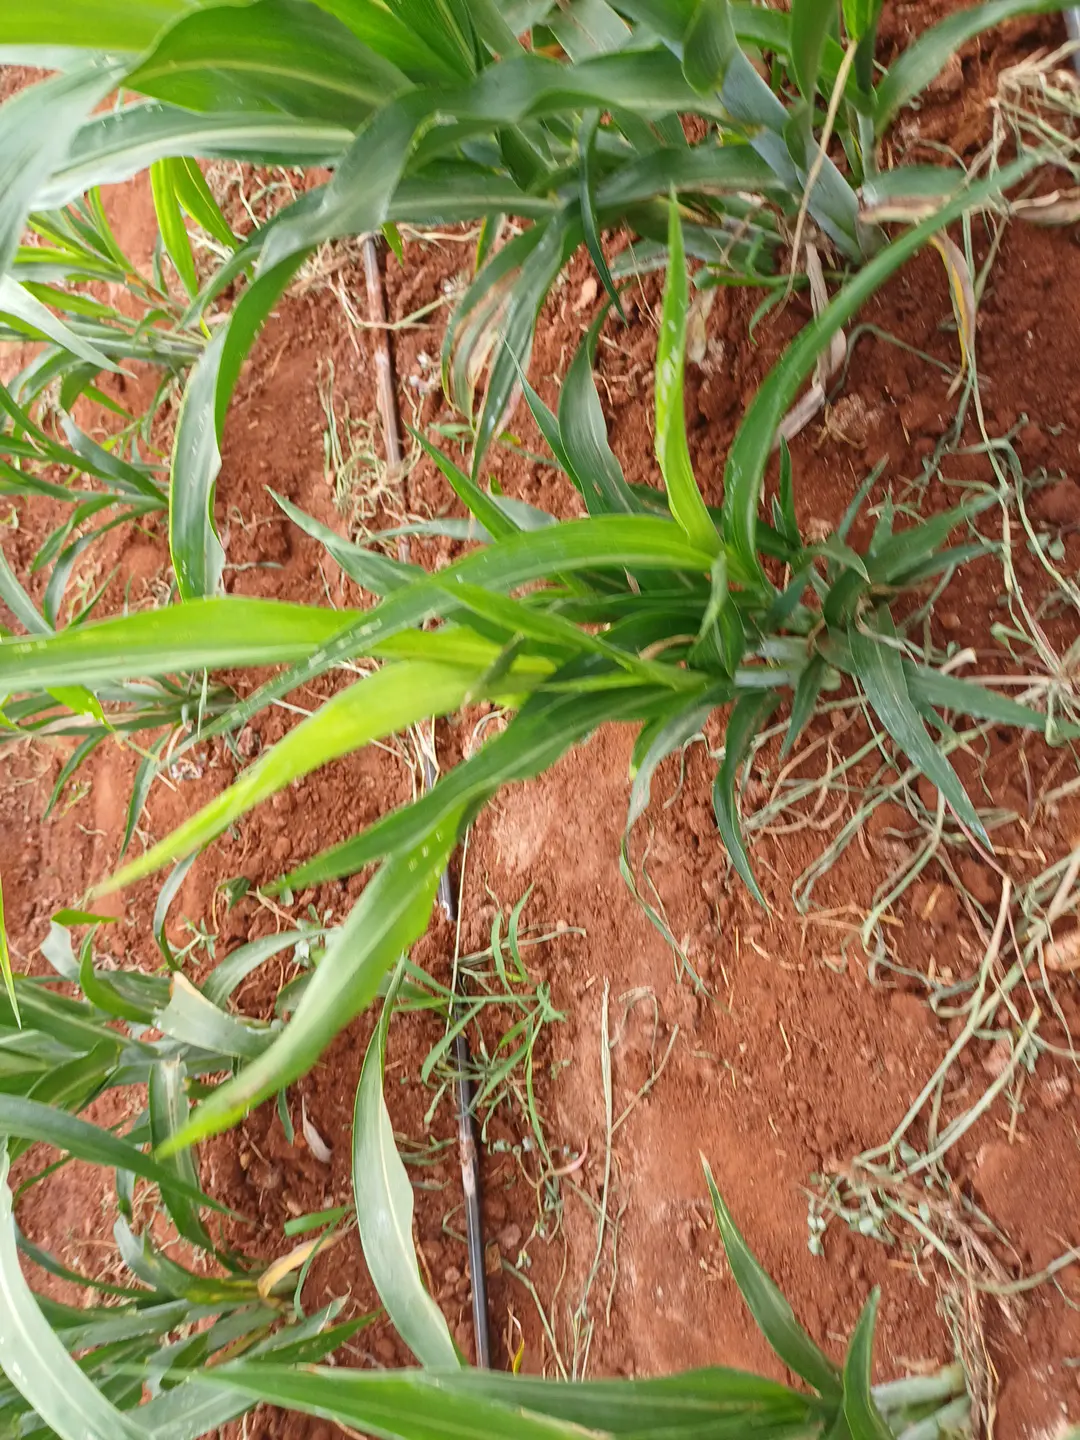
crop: sorghum
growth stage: vegetative
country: Kenya
